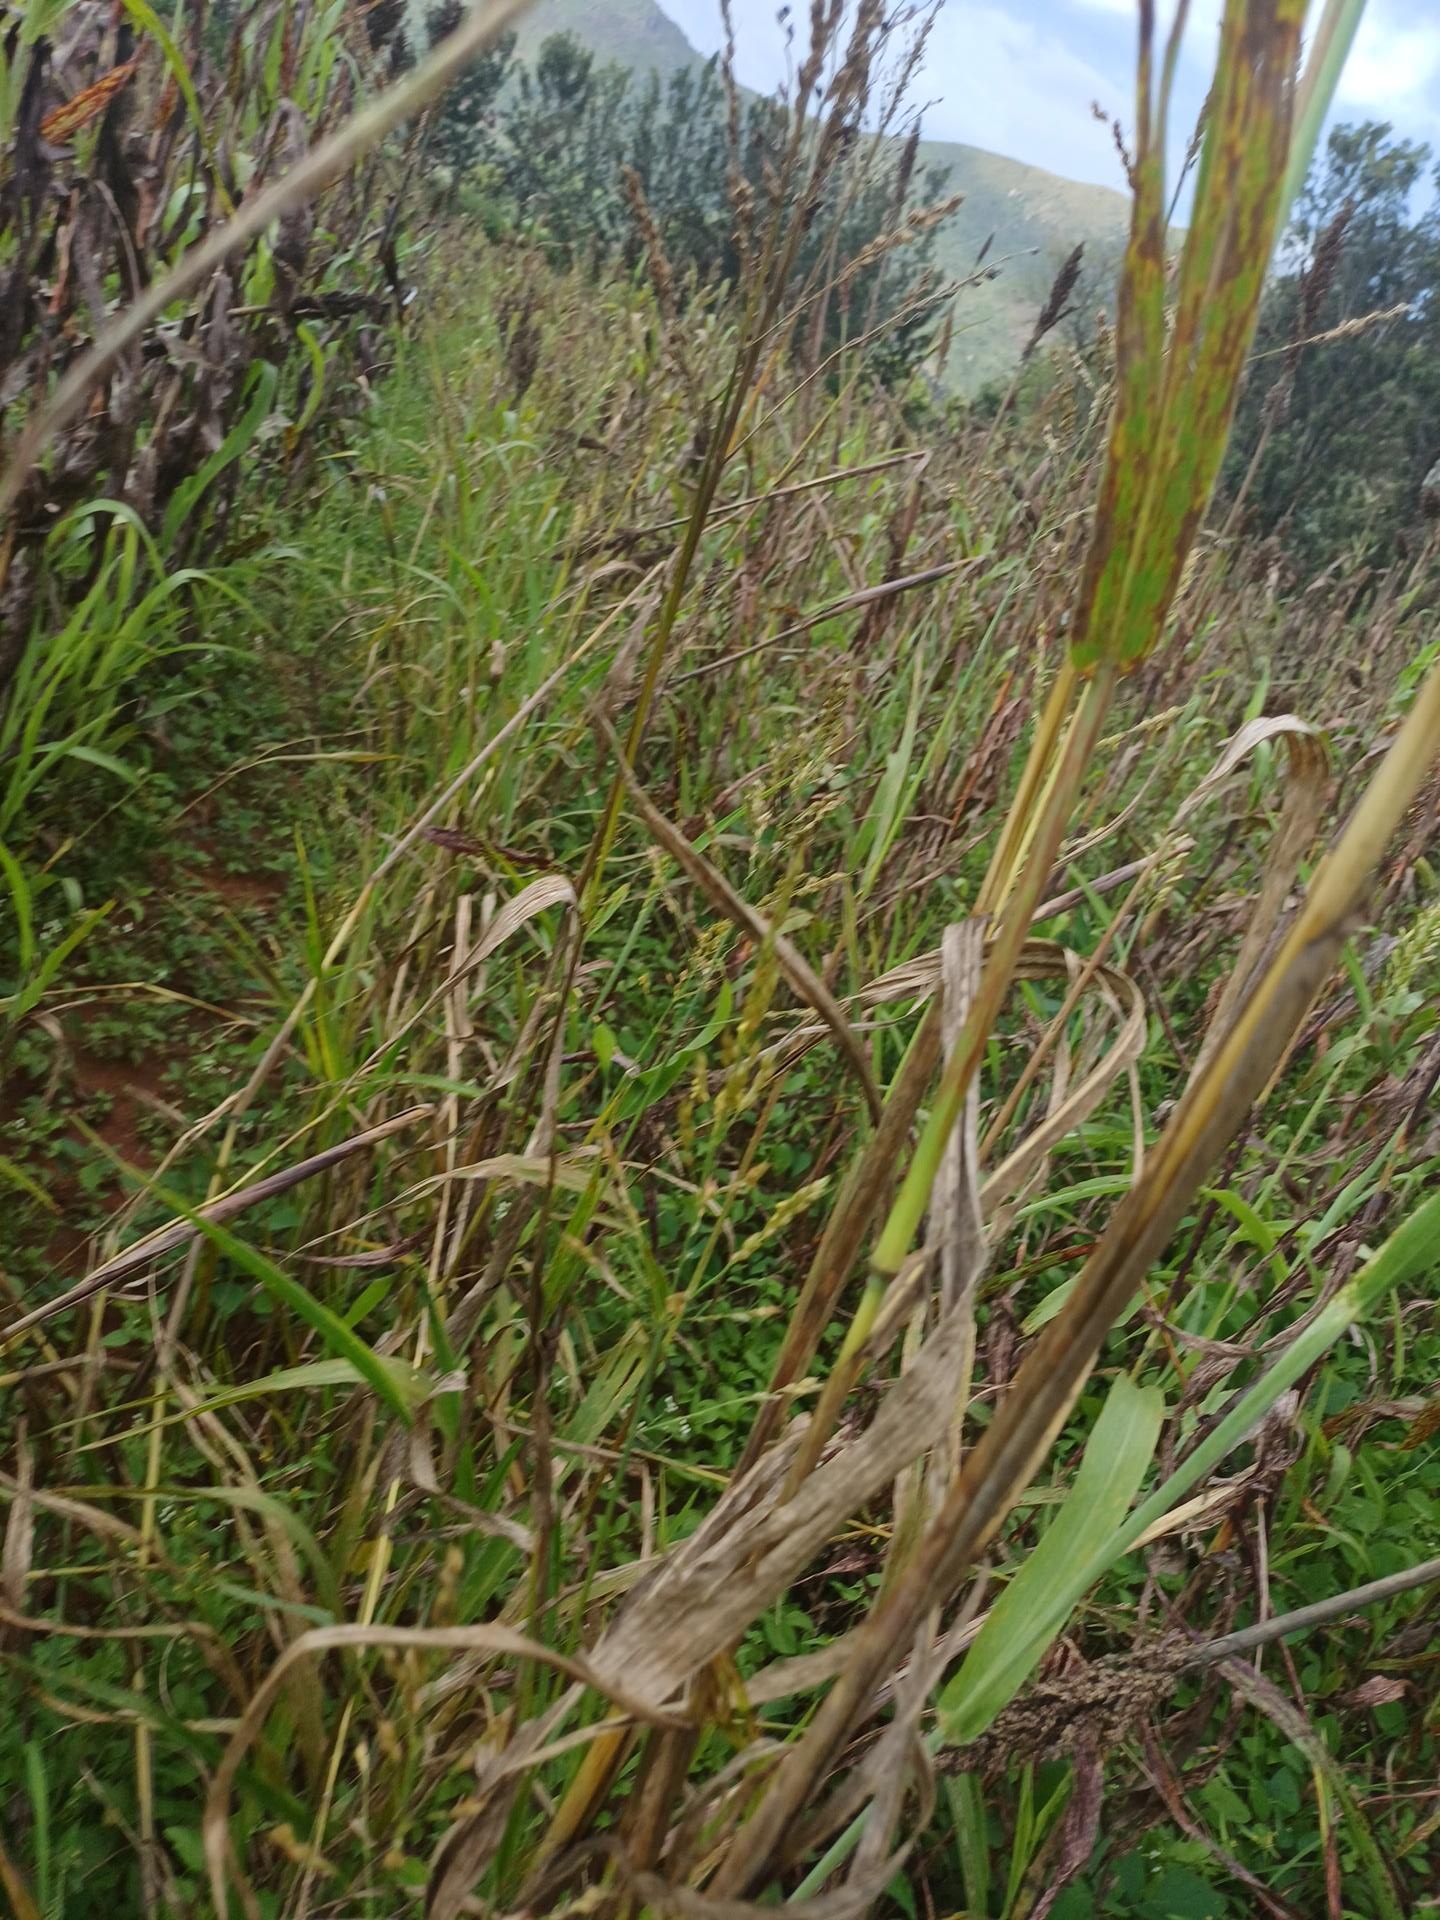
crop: sorghum
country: Kenya
